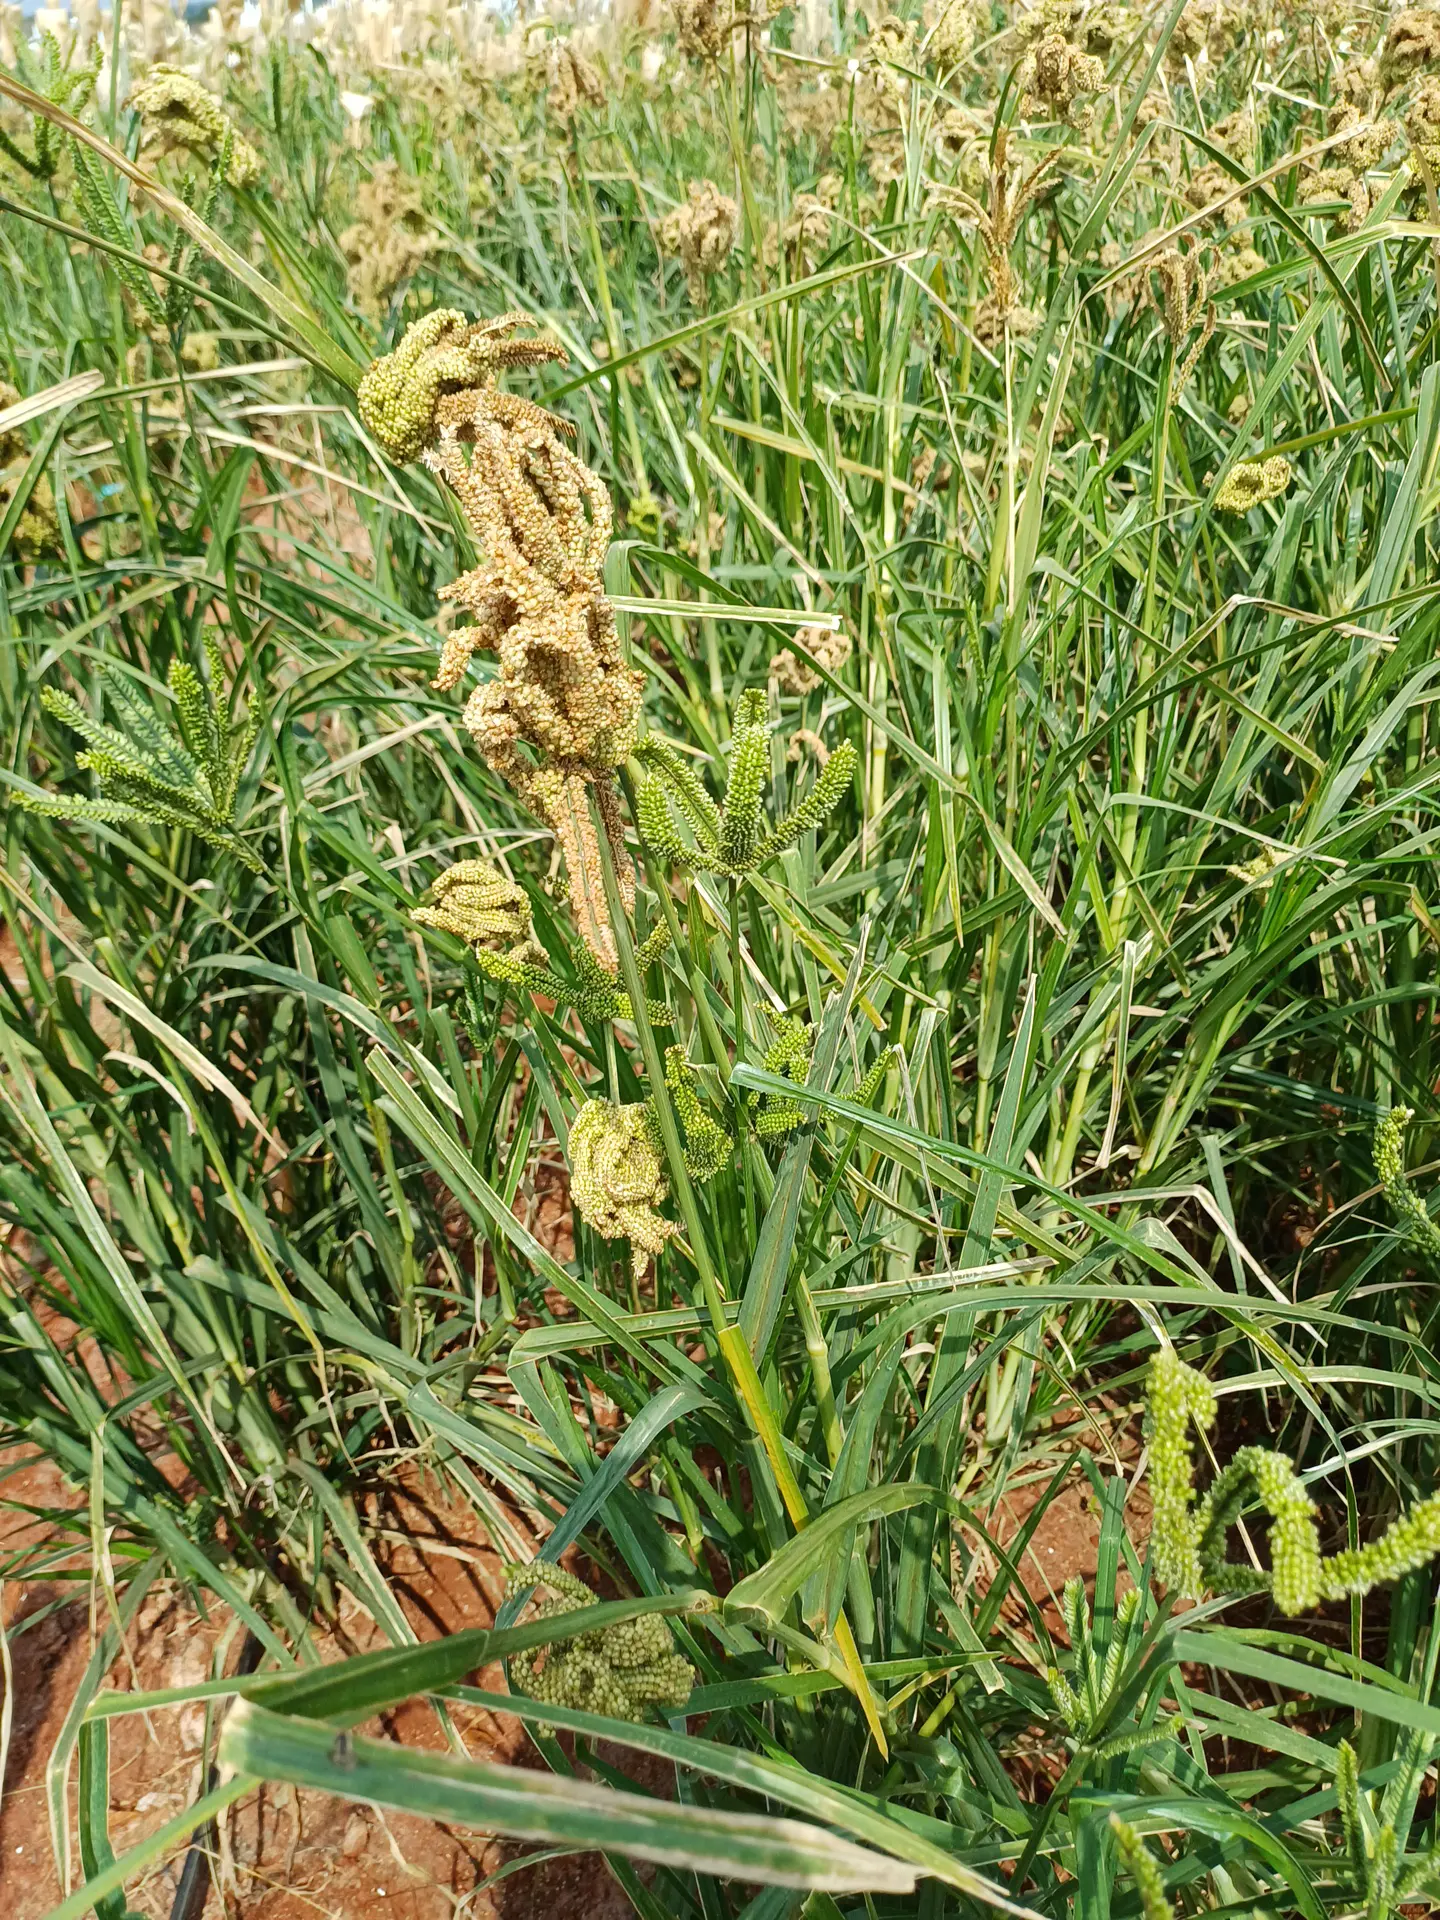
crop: finger millet
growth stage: filling grain
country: Kenya
